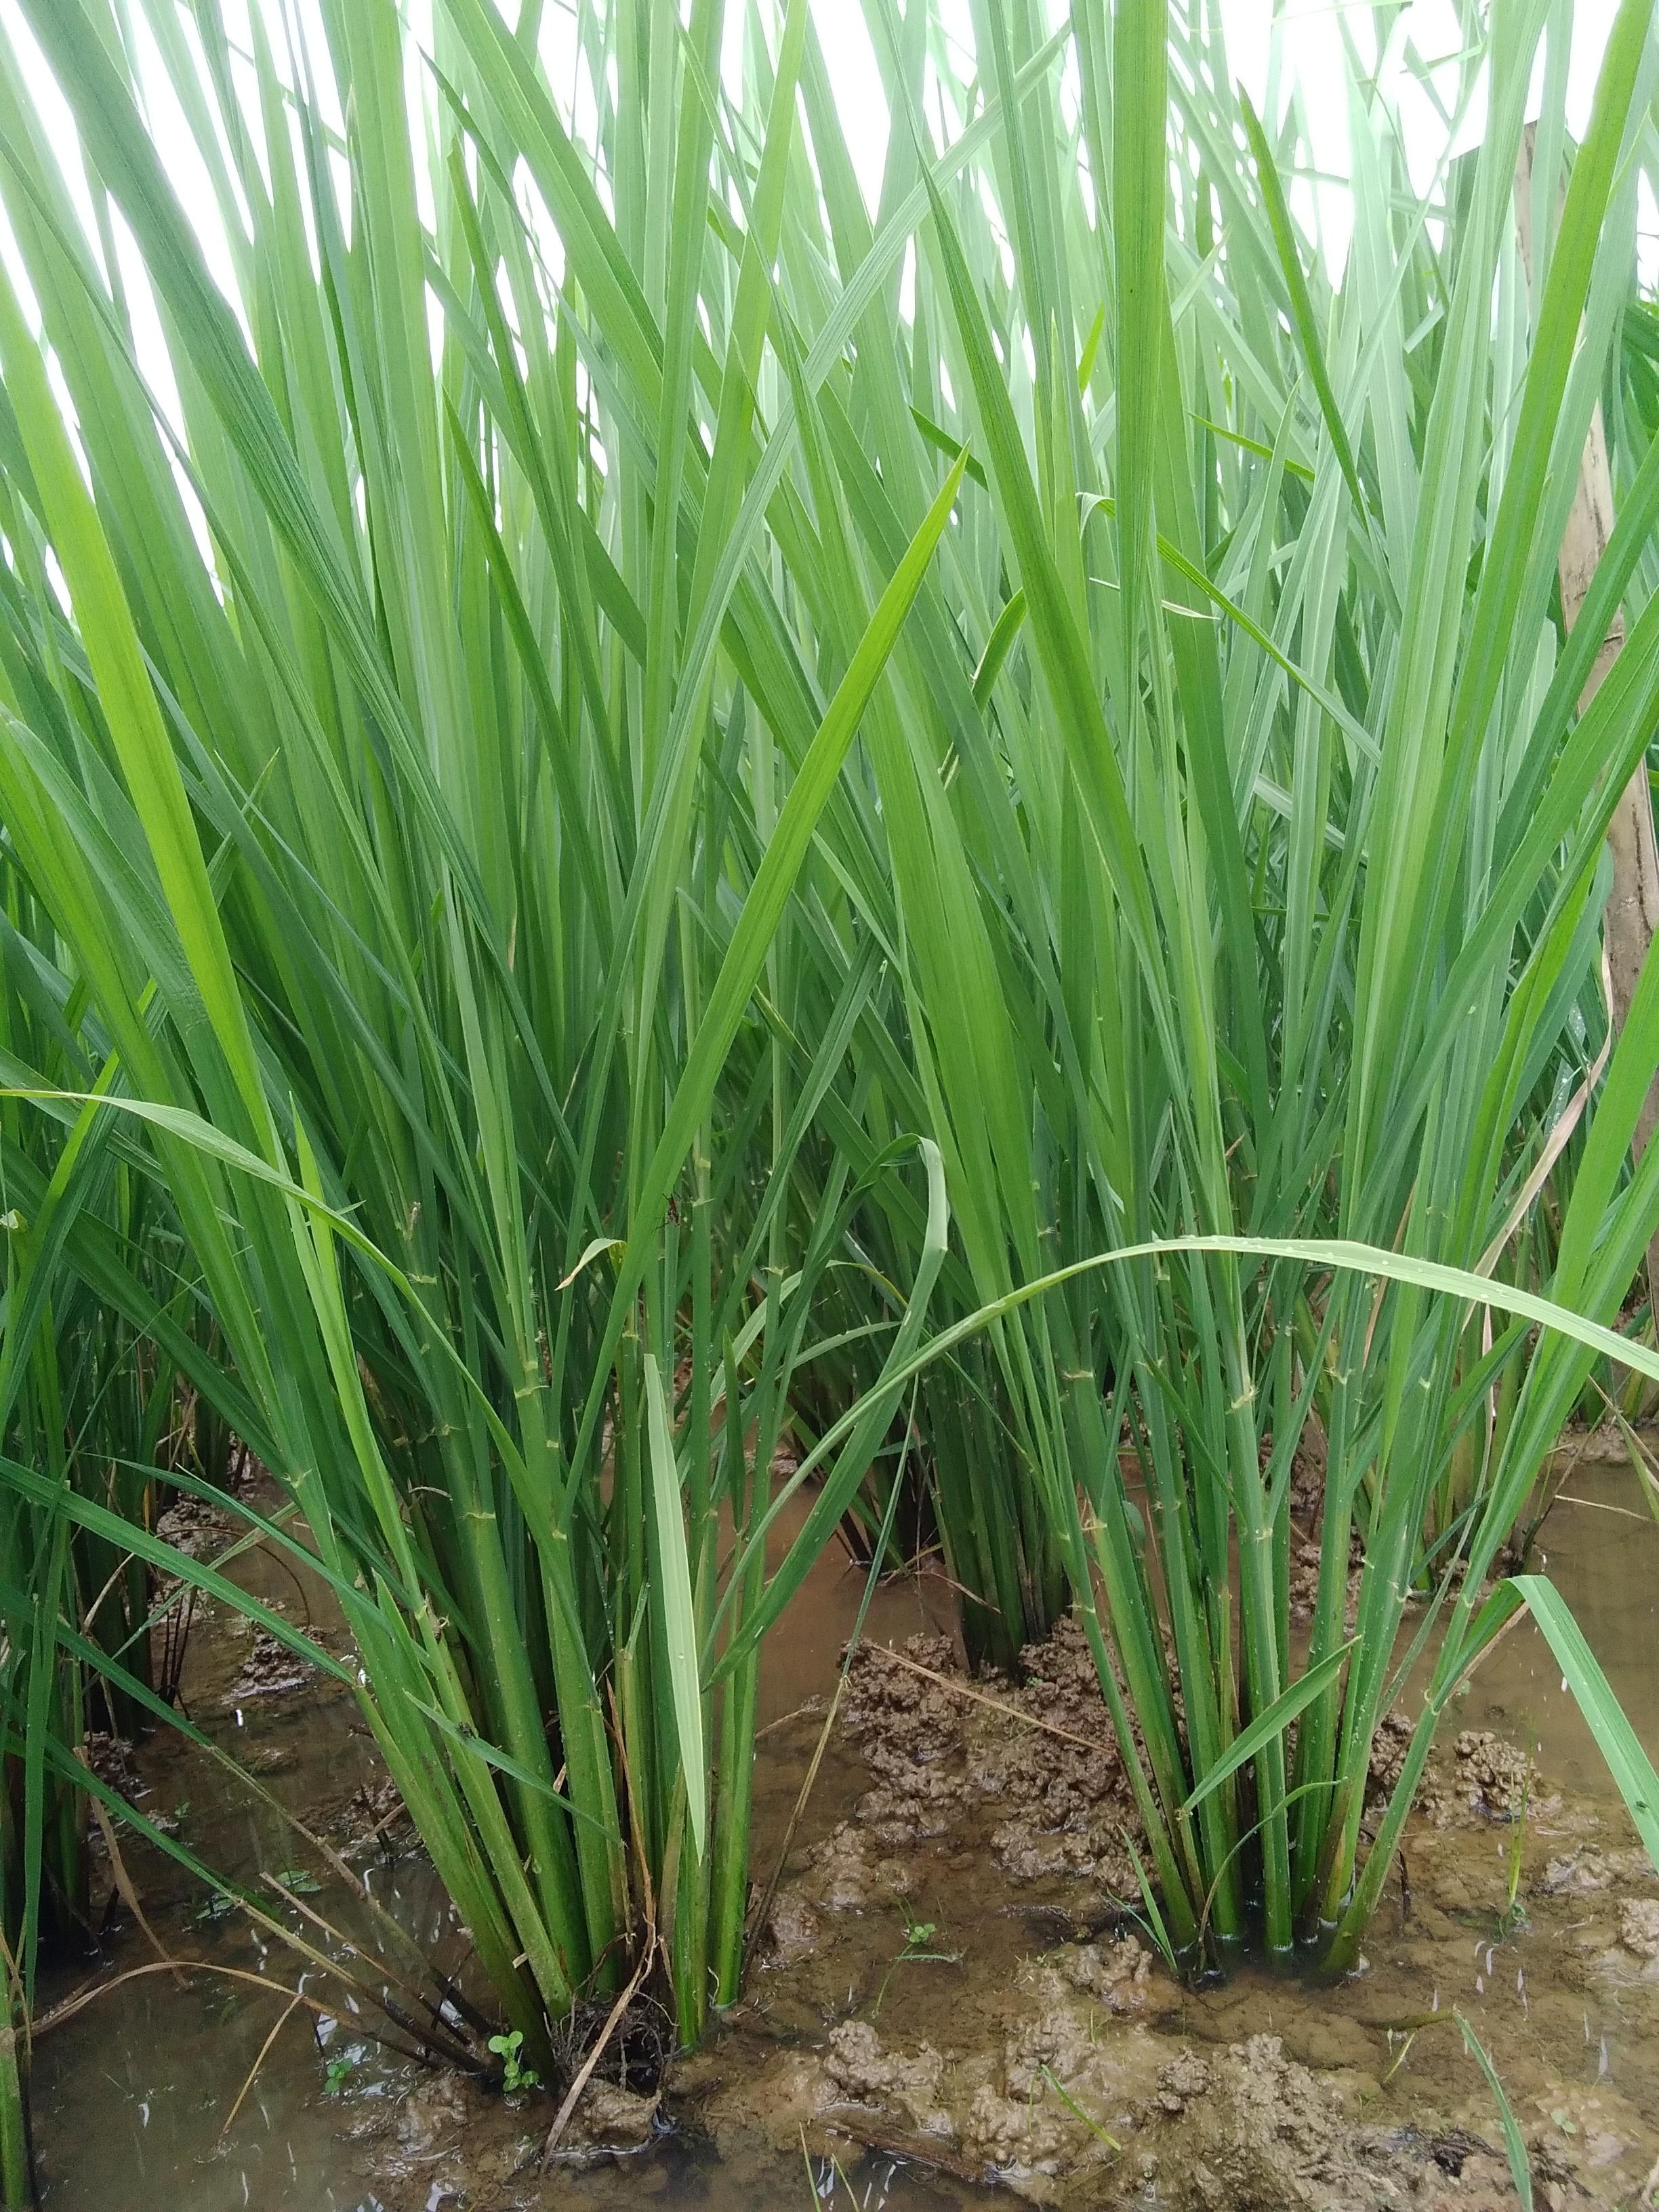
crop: rice
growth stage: vegetative
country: Nigeria
